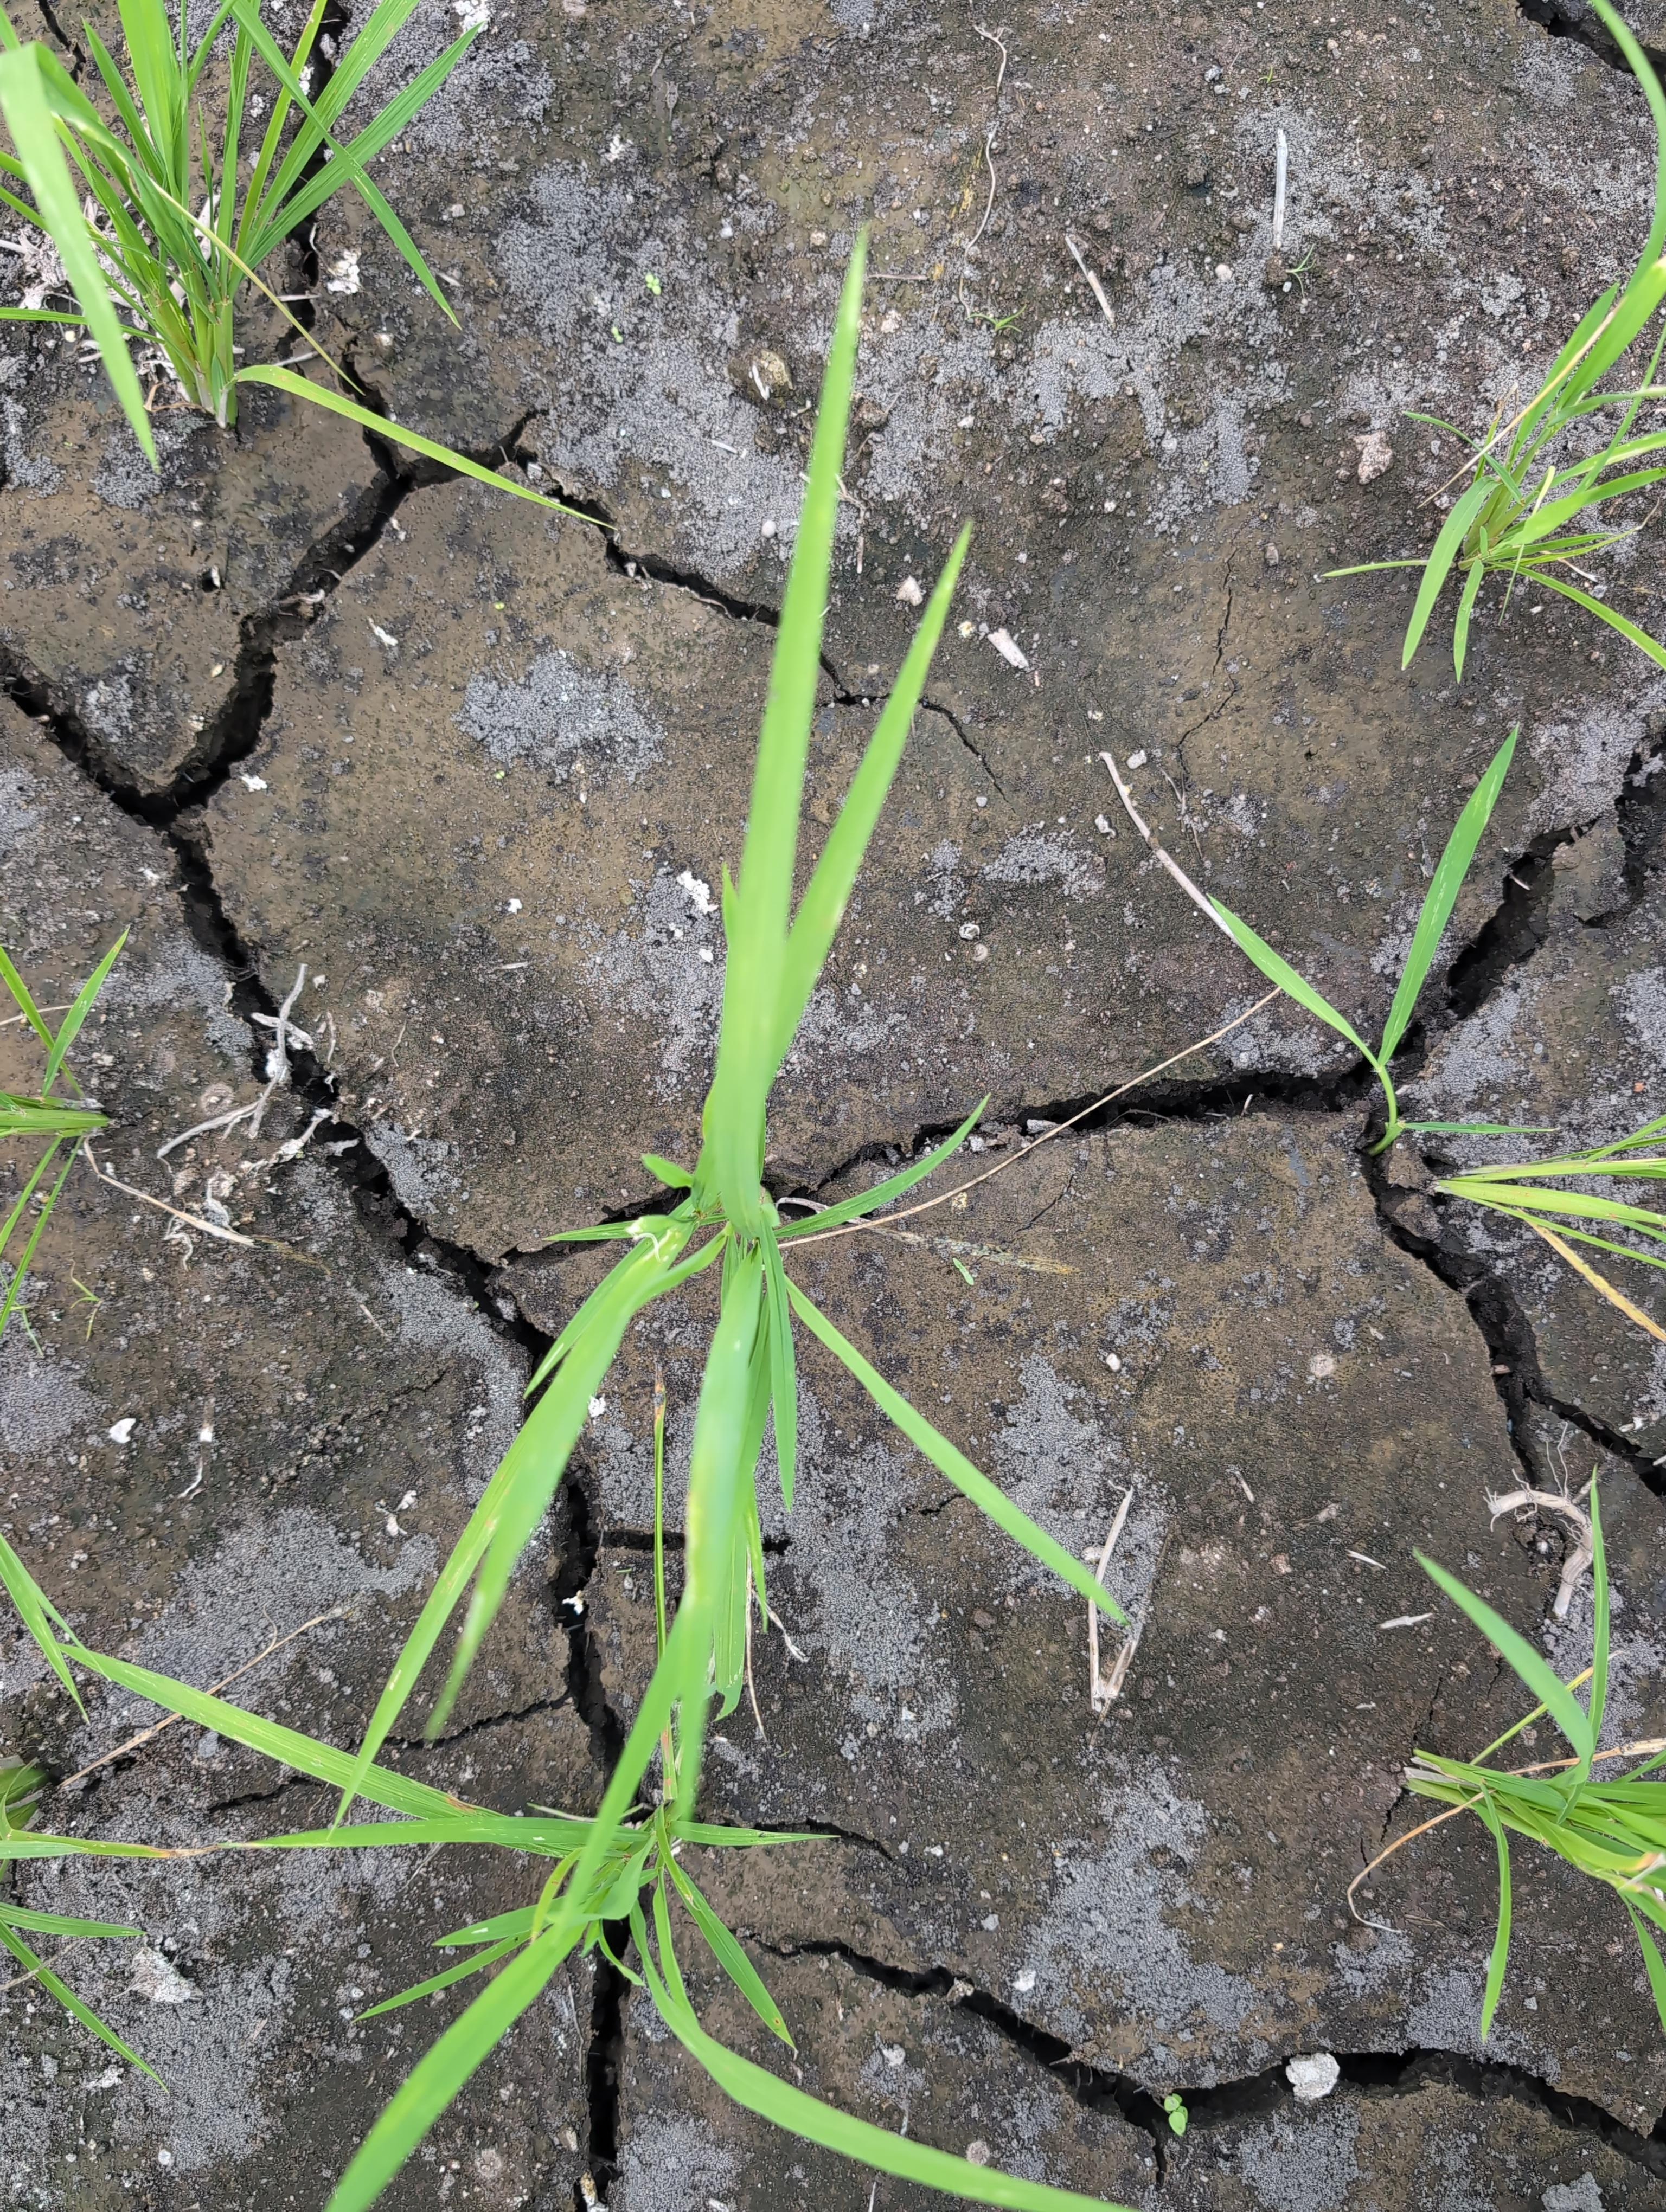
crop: rice
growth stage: establishment seedling
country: Côte d'Ivoire
